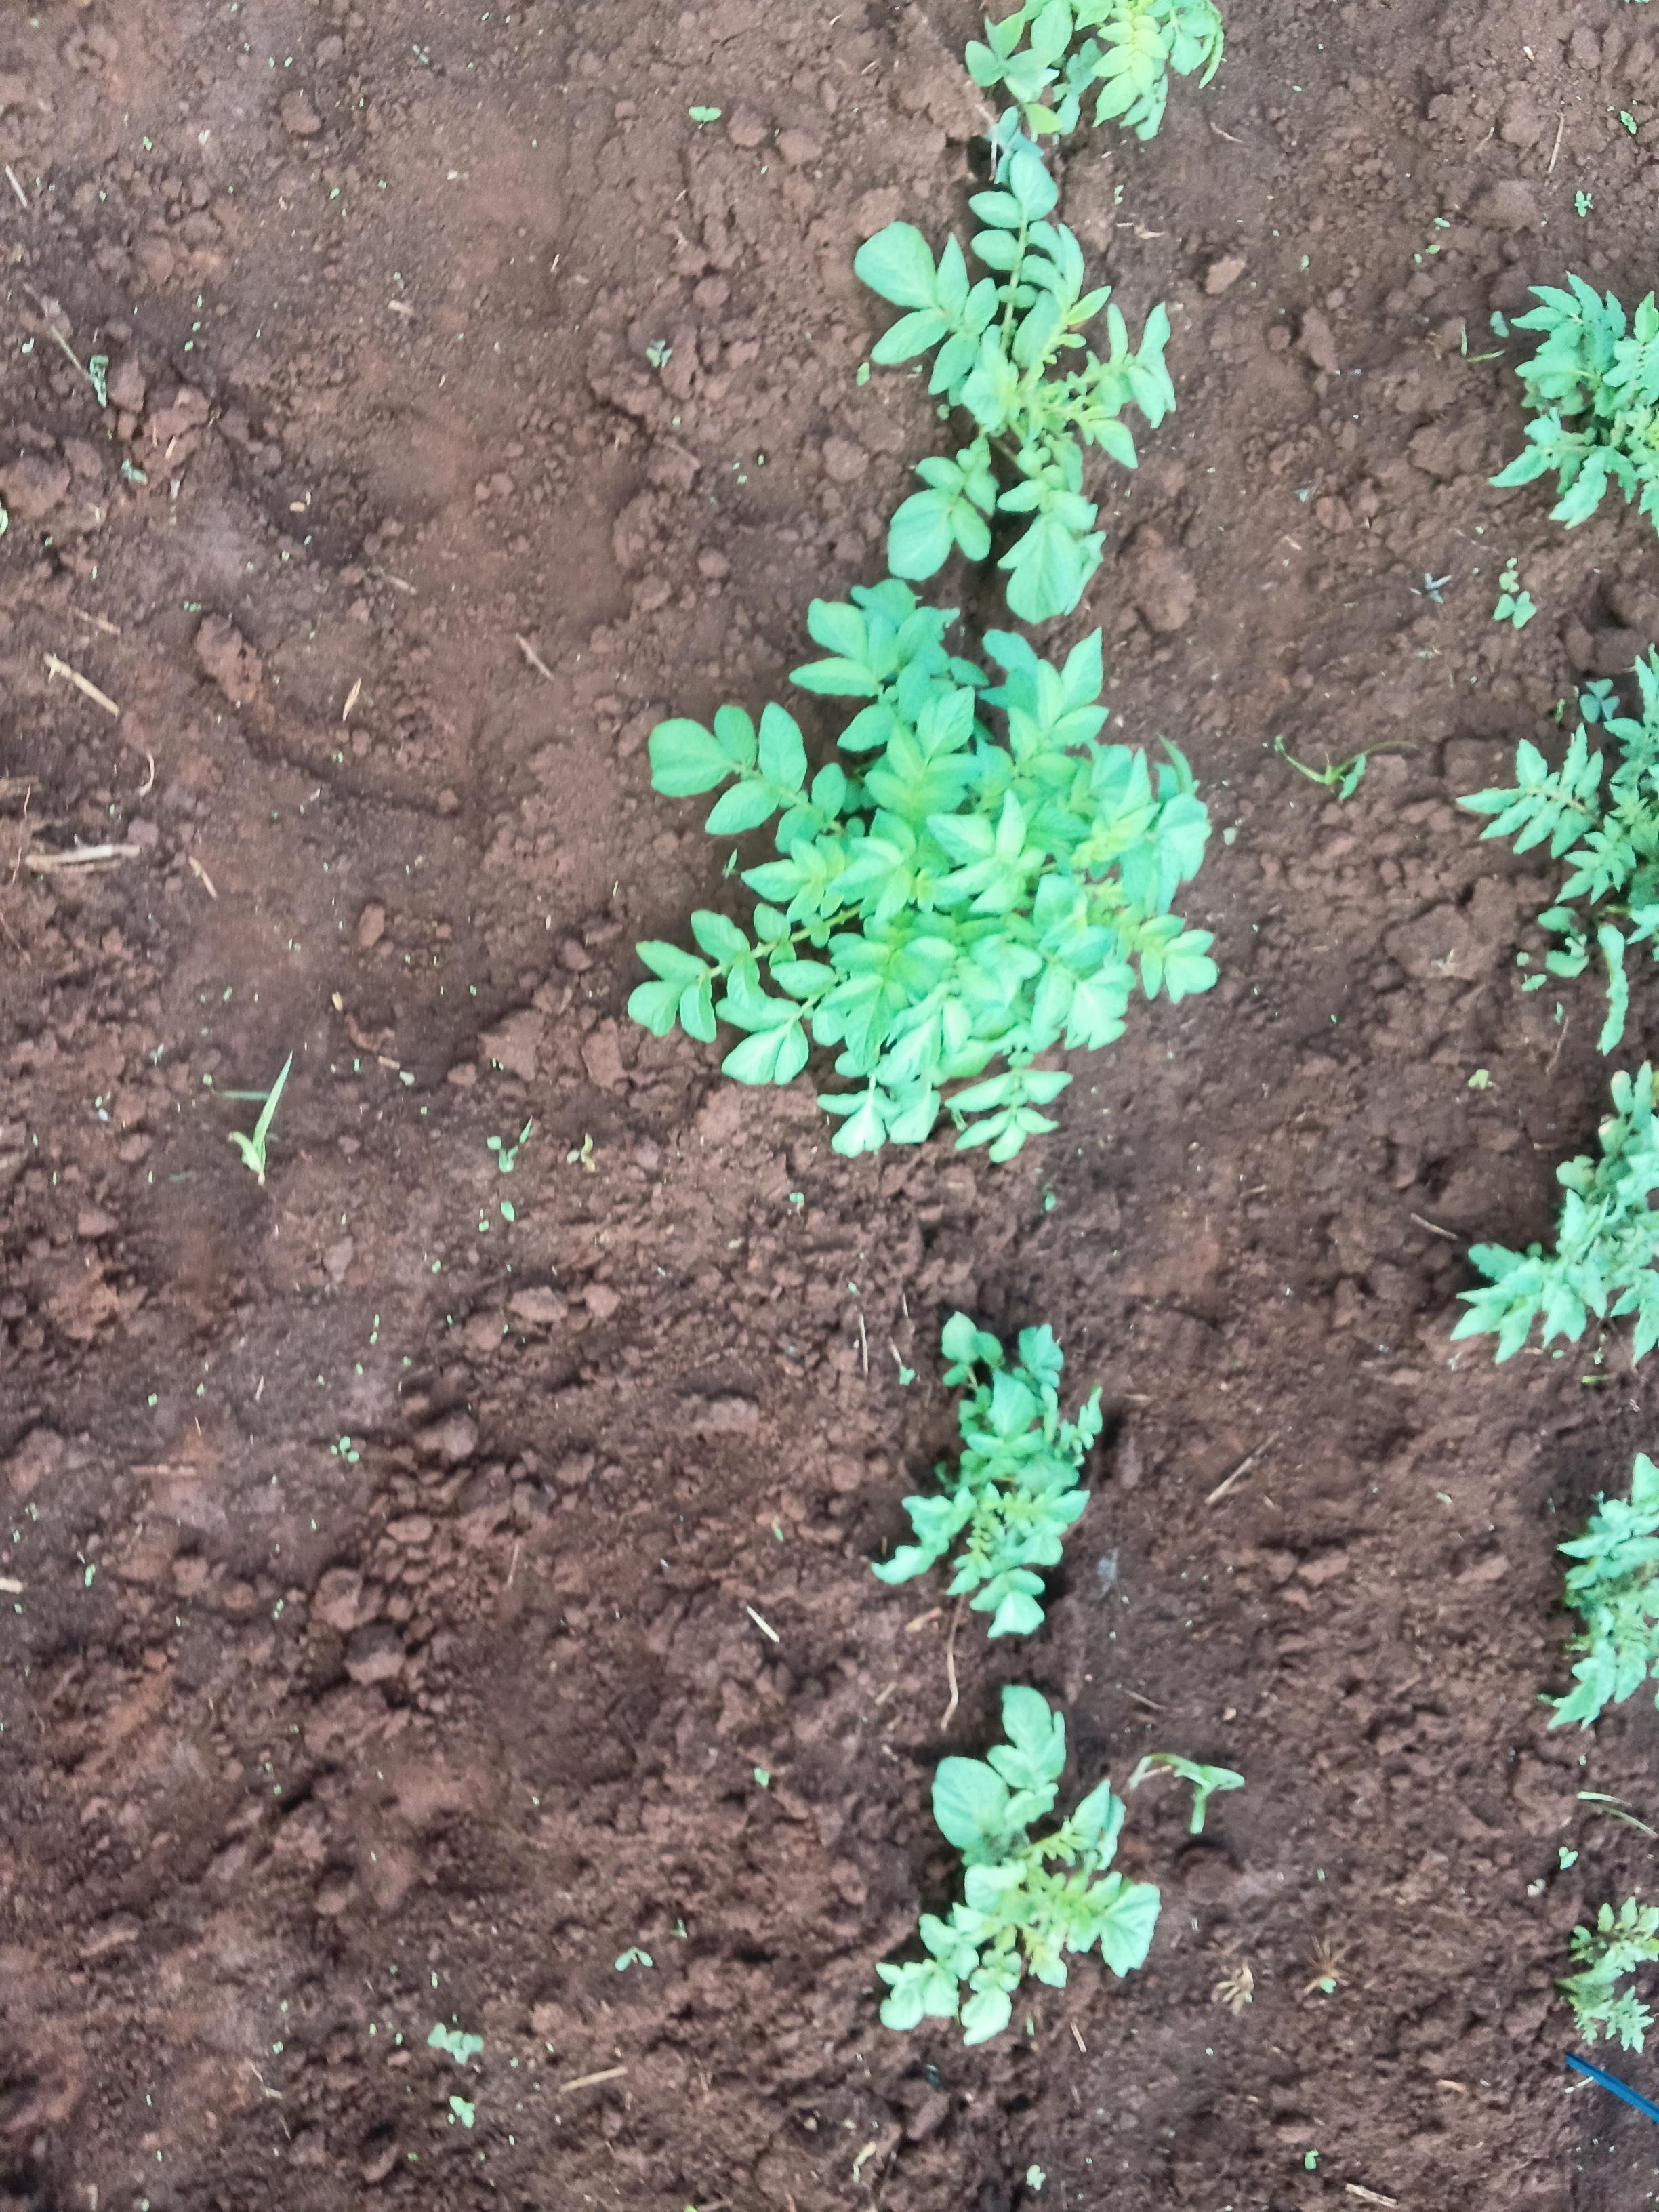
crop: potato
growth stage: vegetative
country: Kenya
